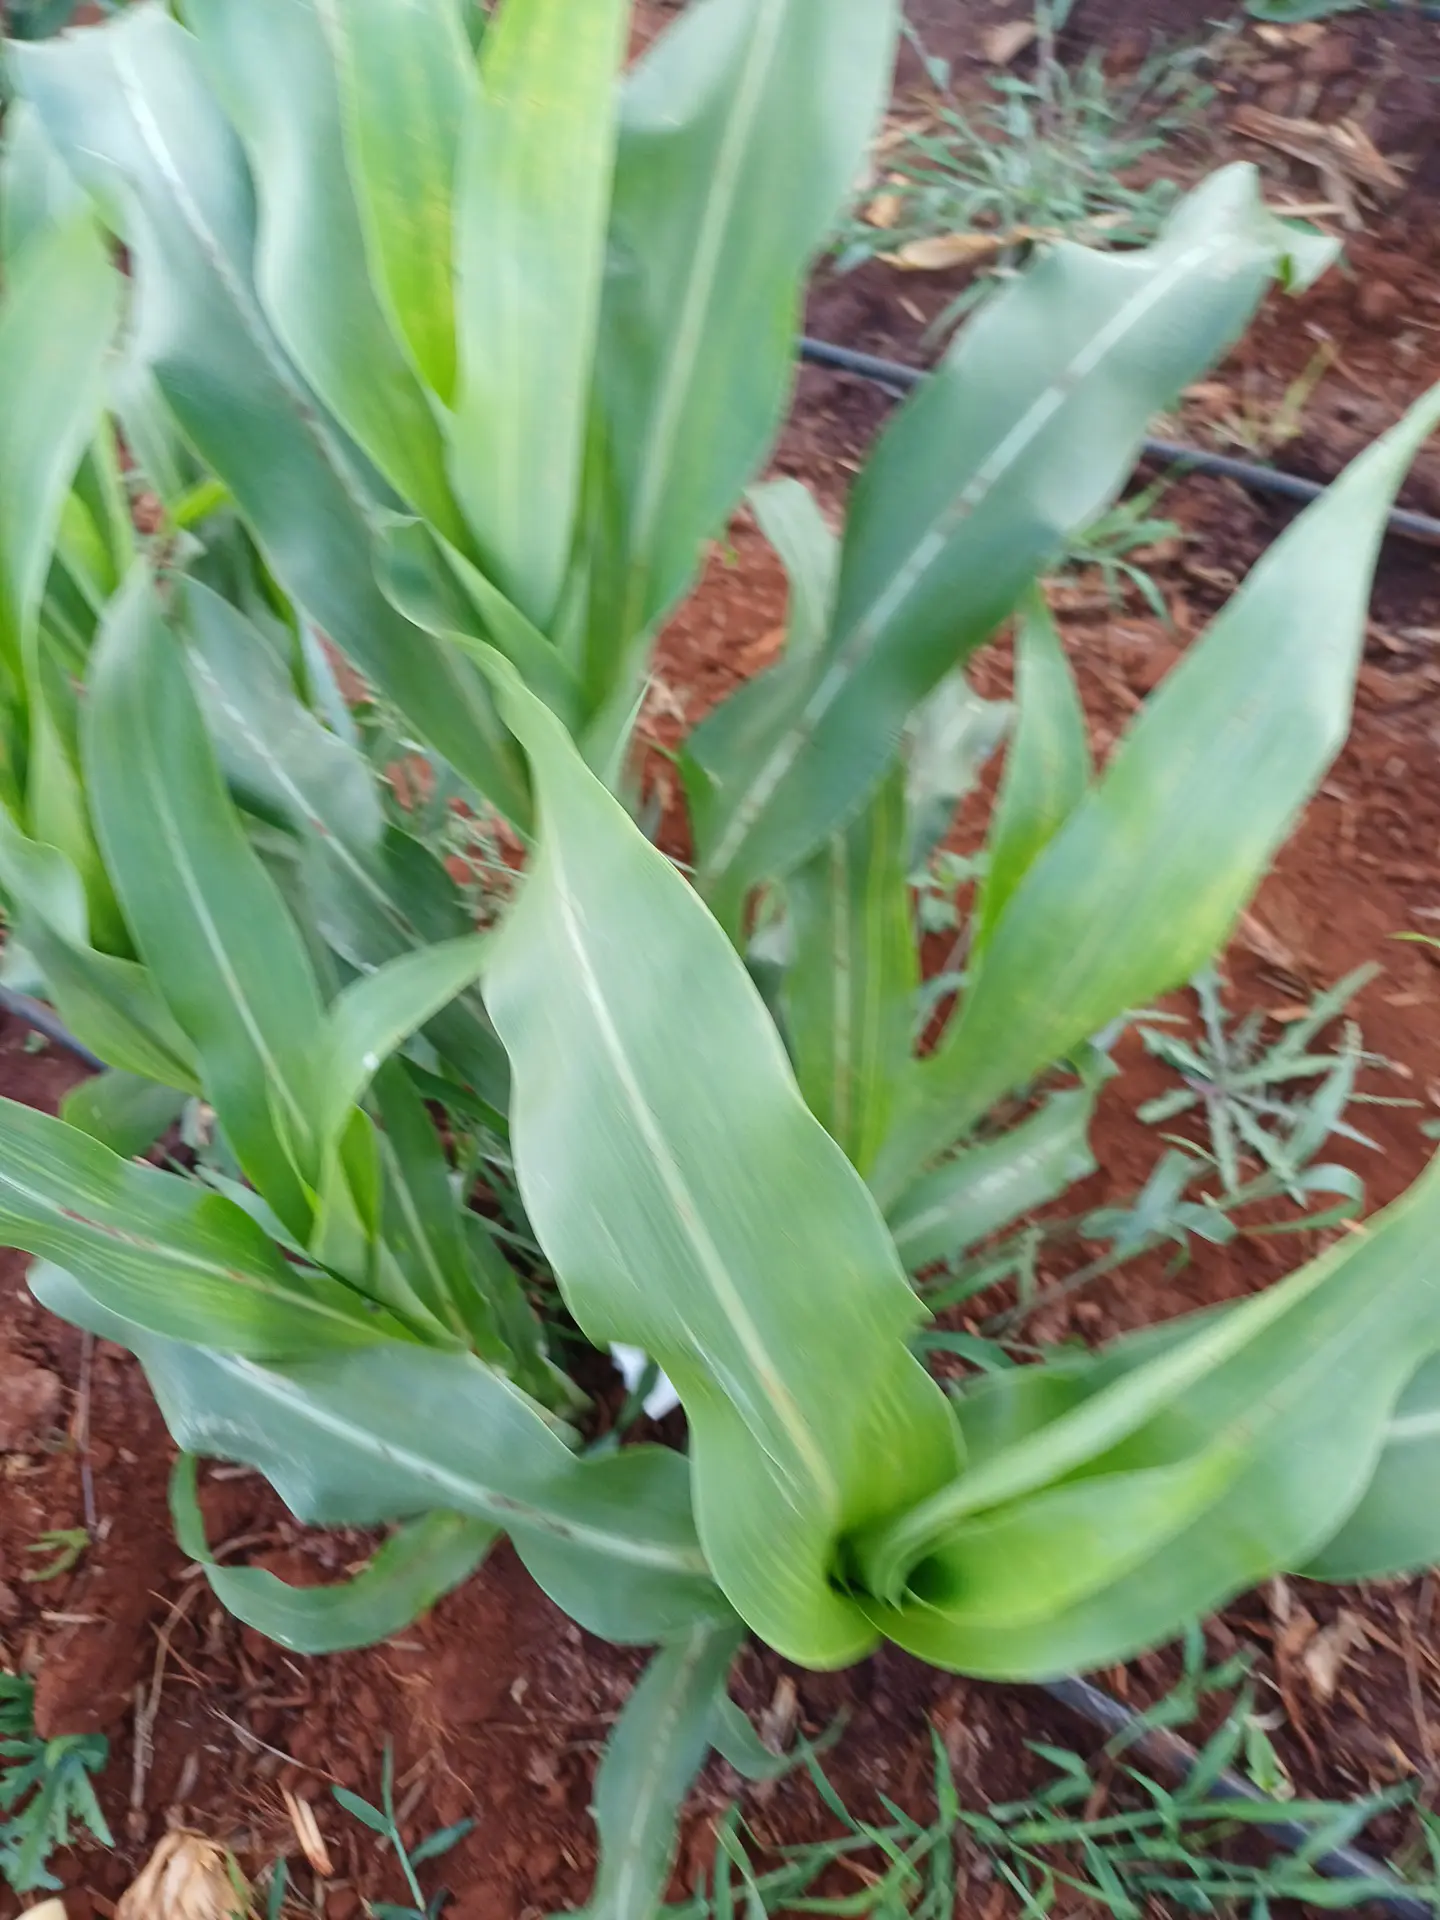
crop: sorghum
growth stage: vegetative
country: Kenya
